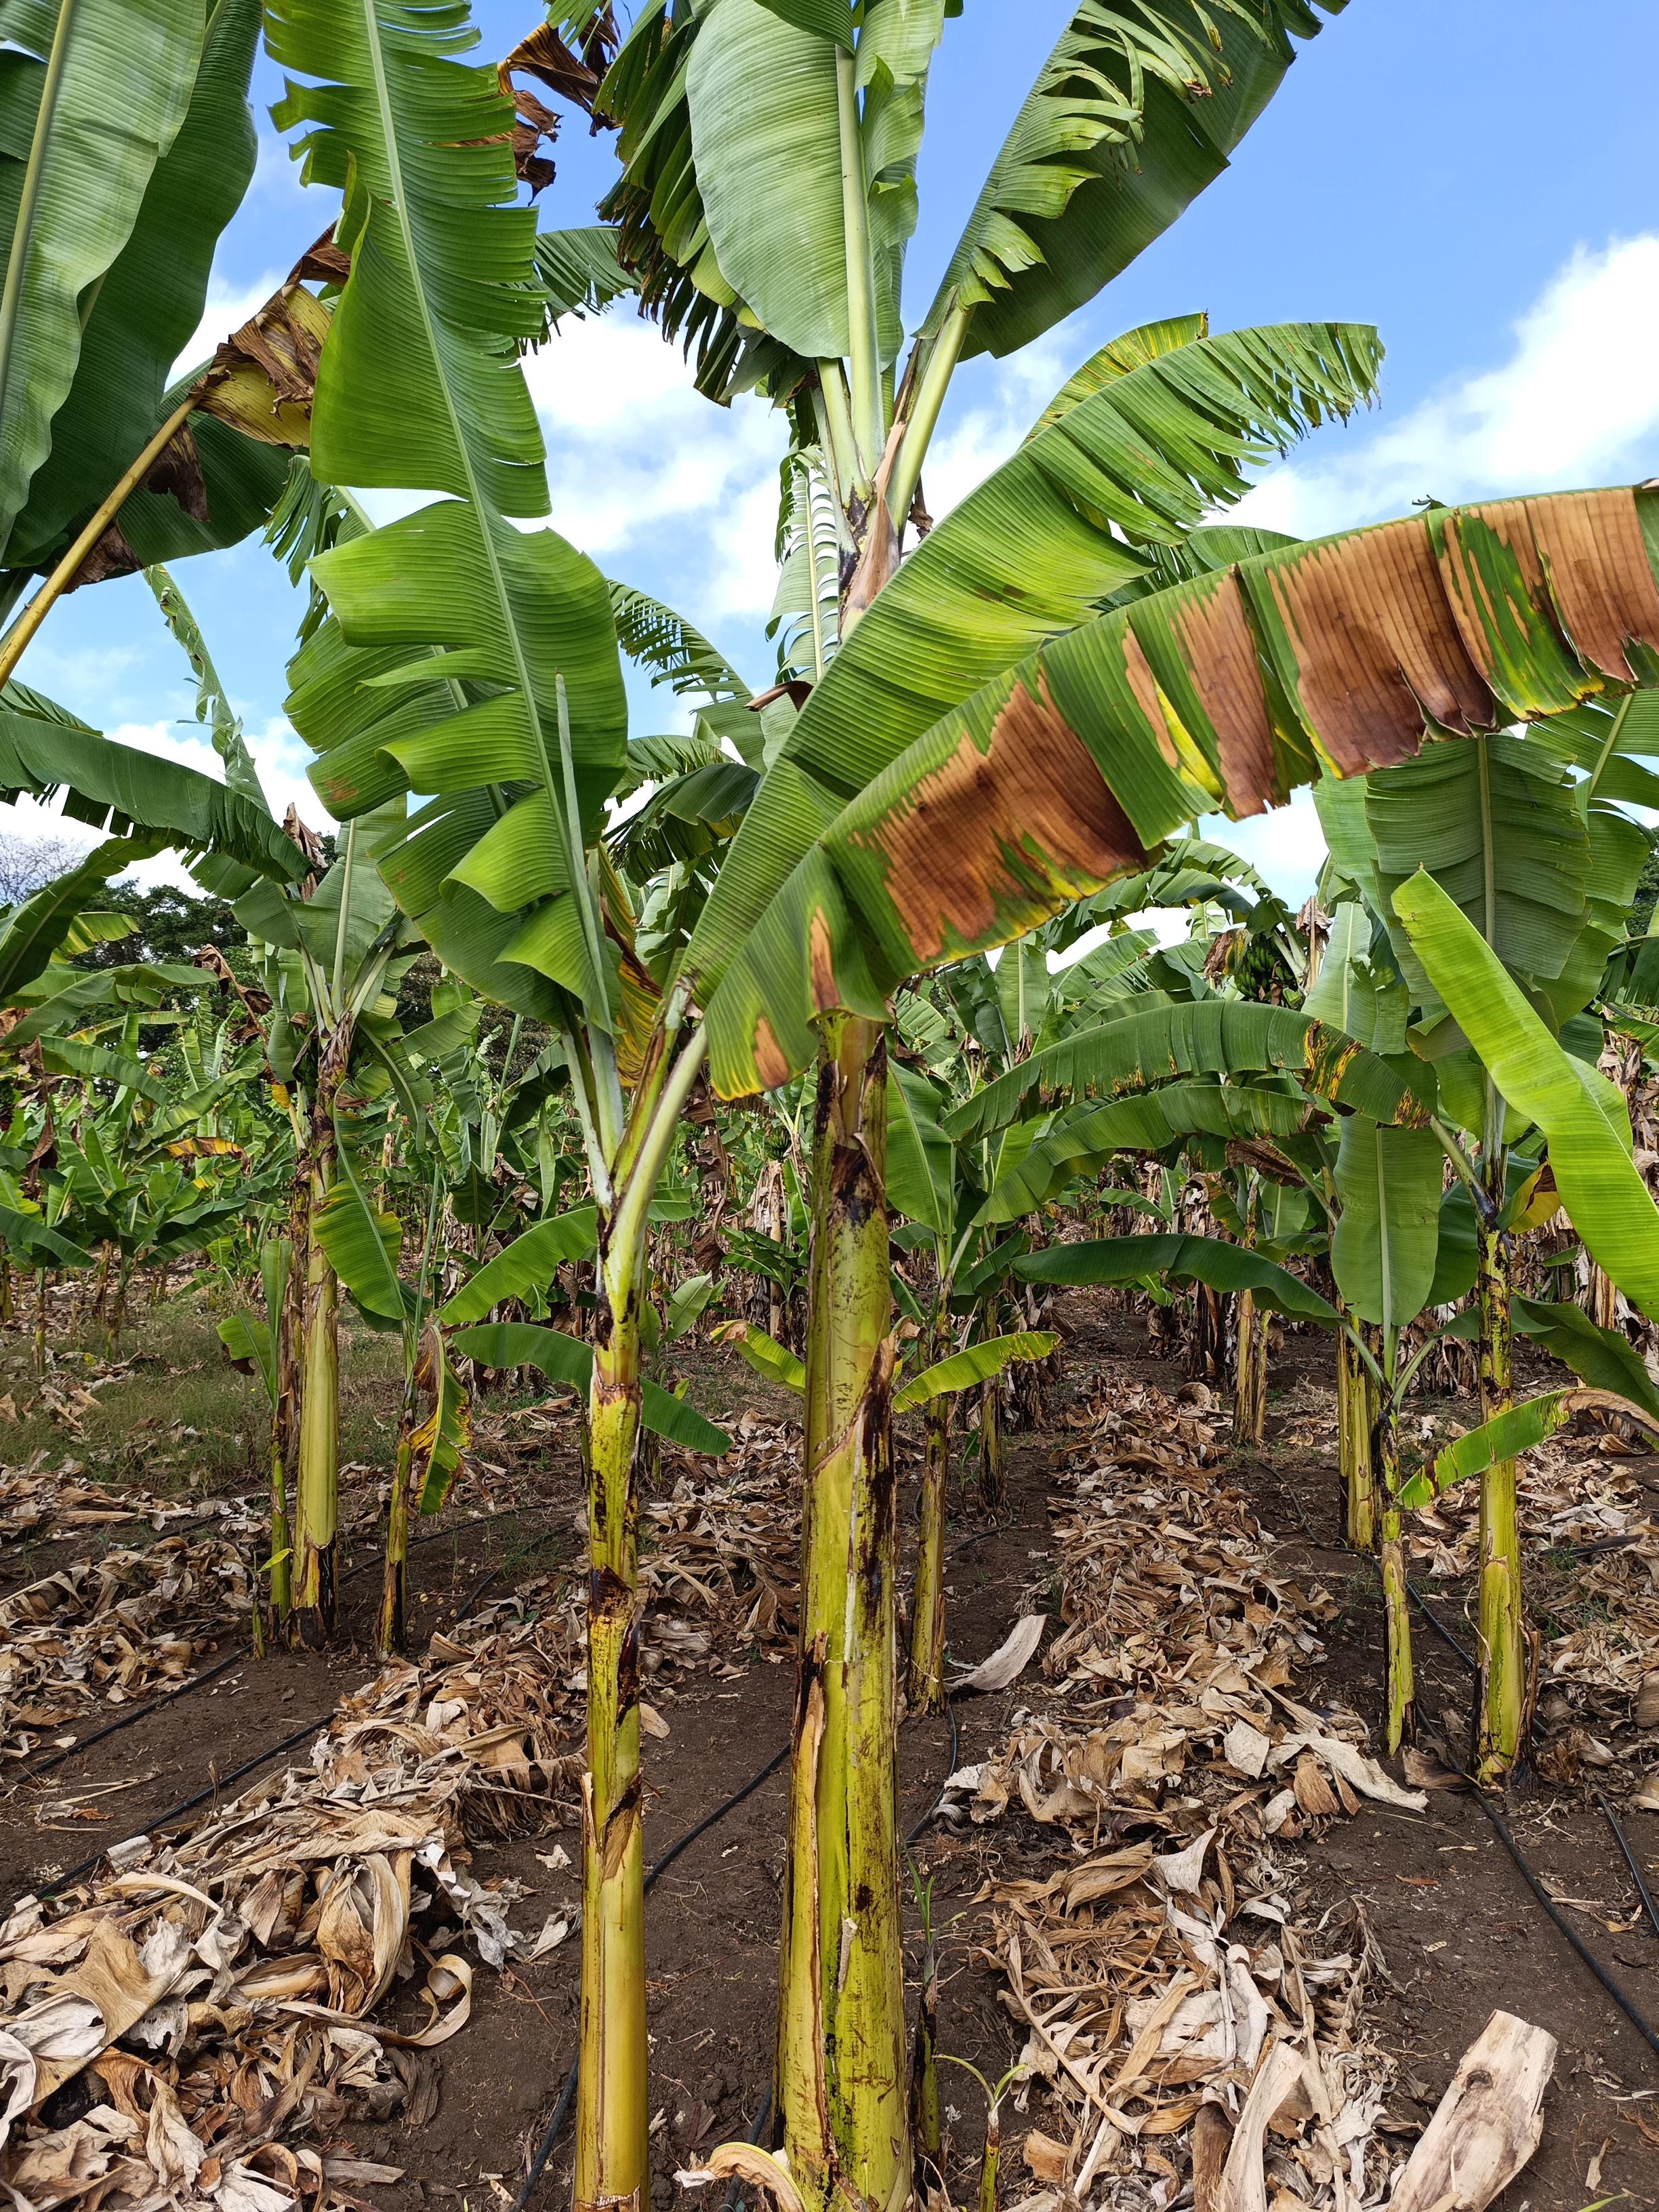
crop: banana
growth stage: vegetative
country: Tanzania
